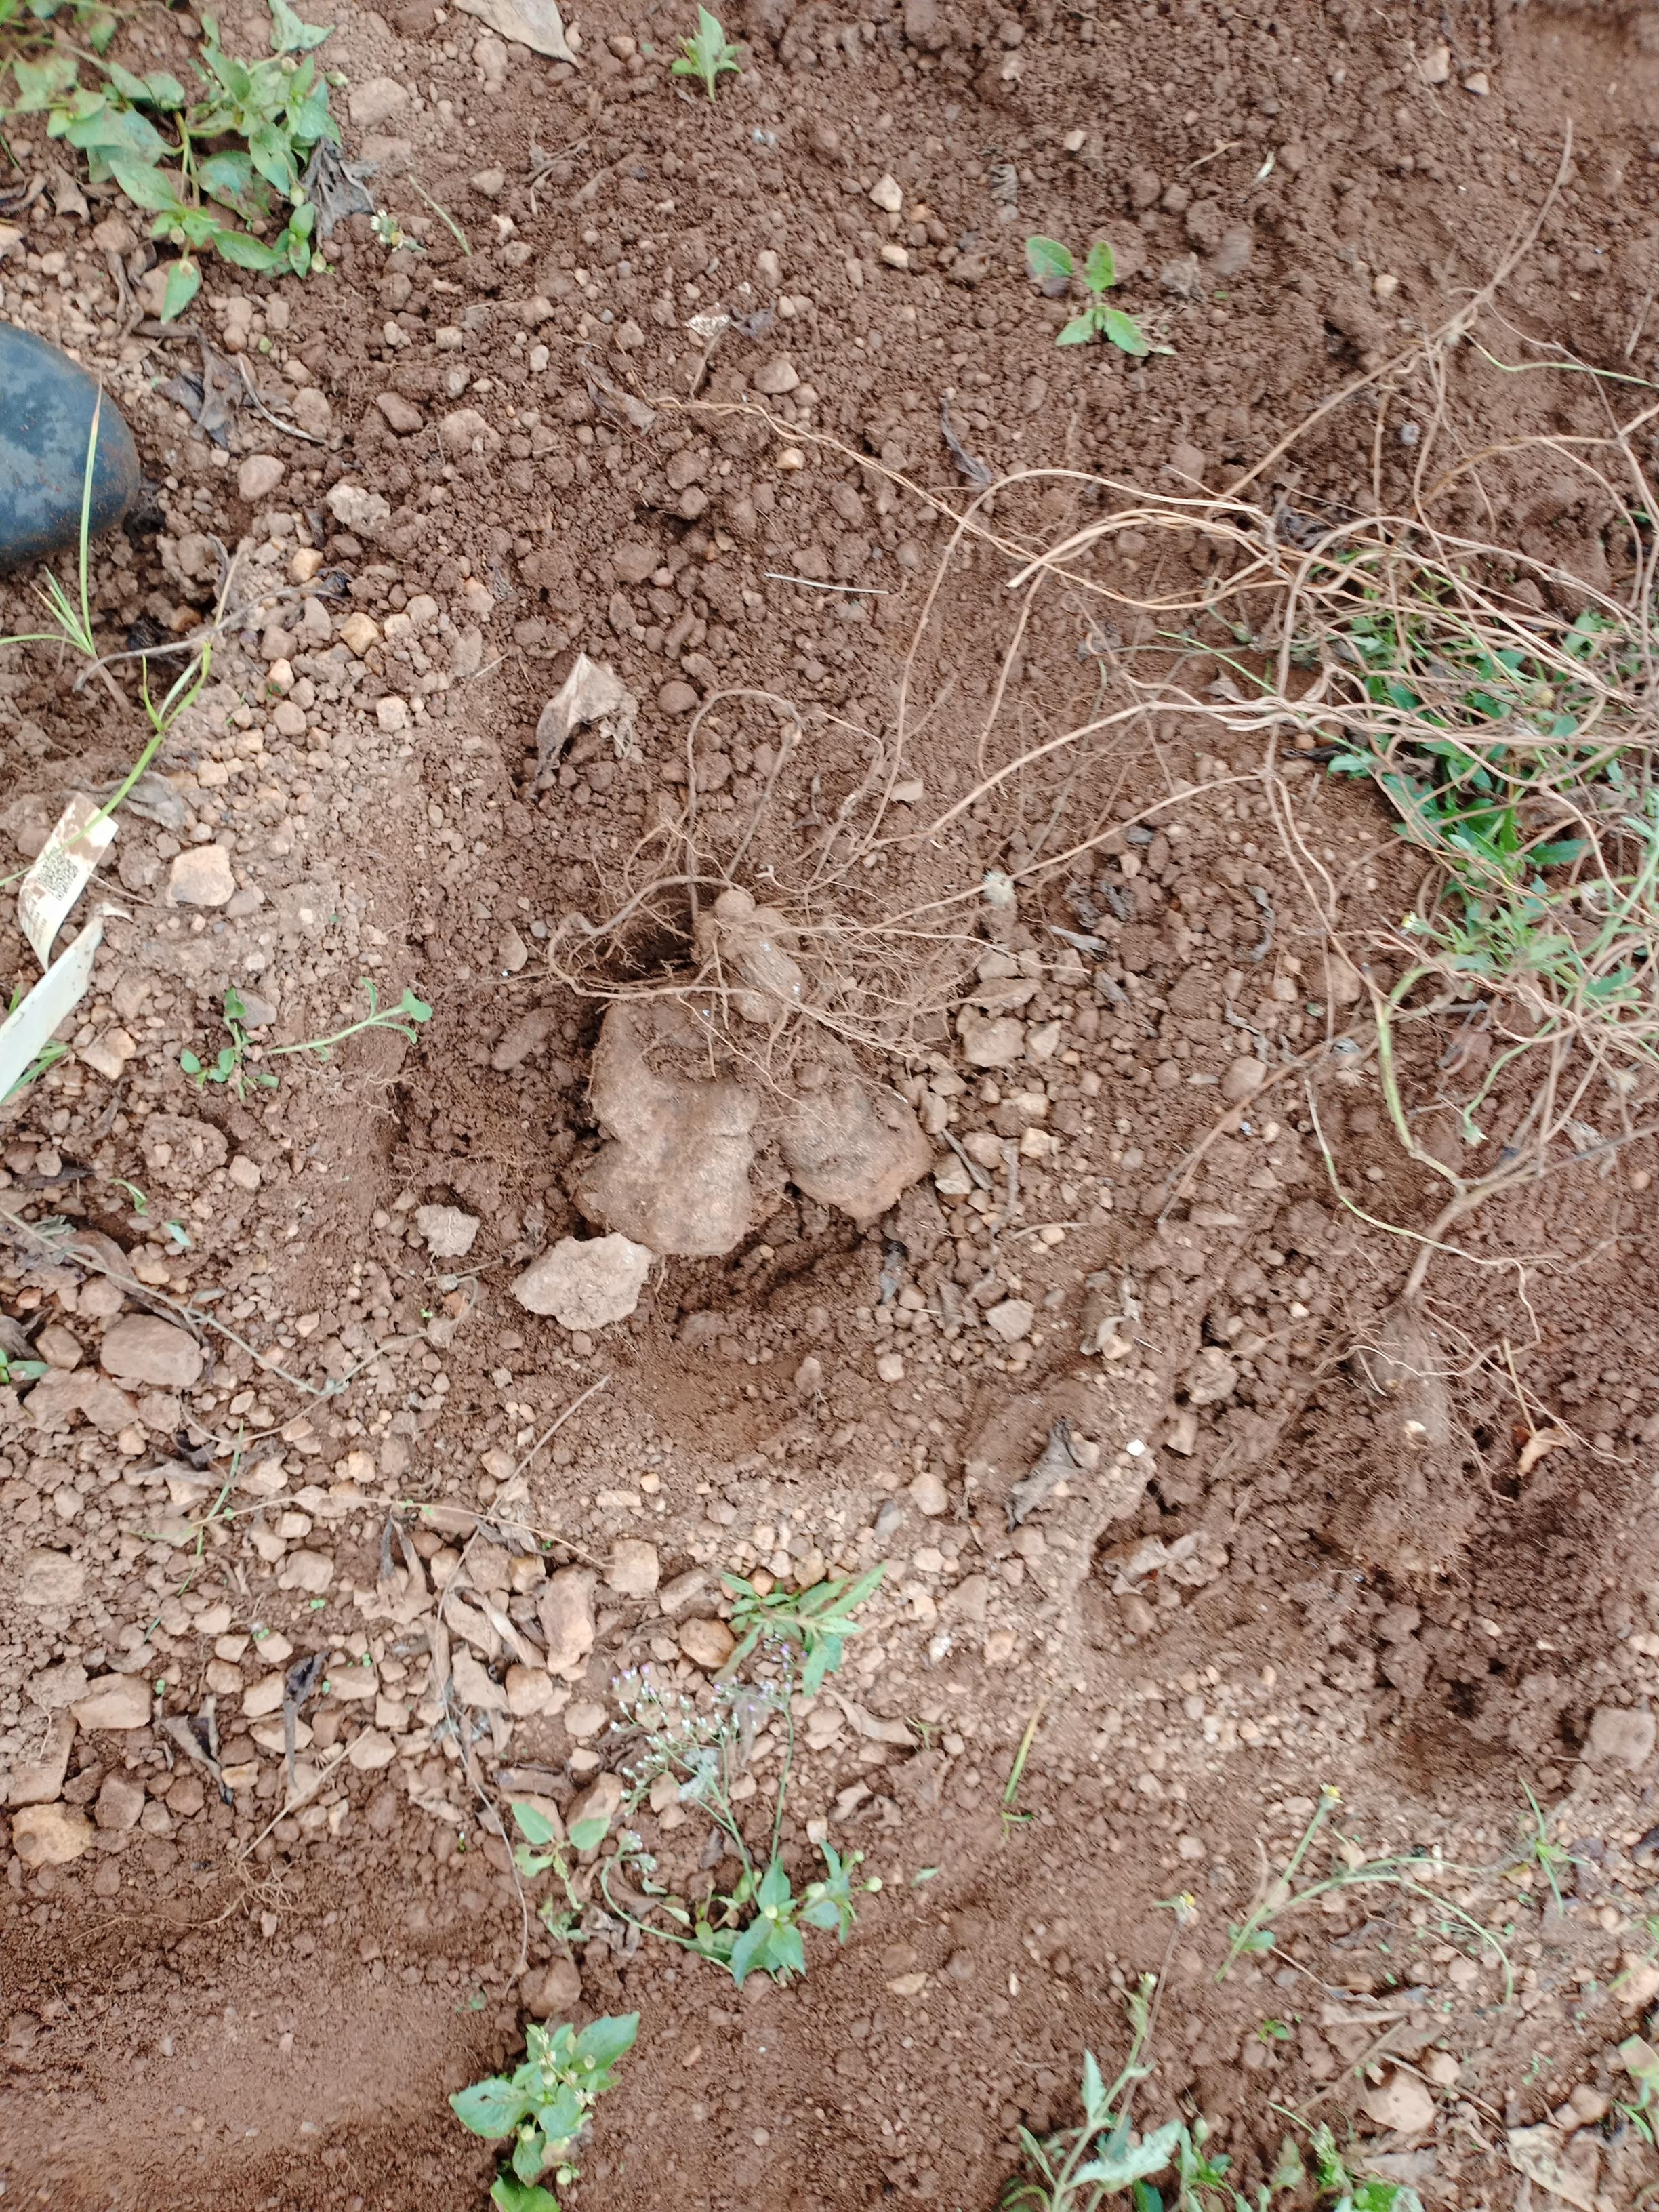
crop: yam
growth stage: harvest
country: Nigeria
